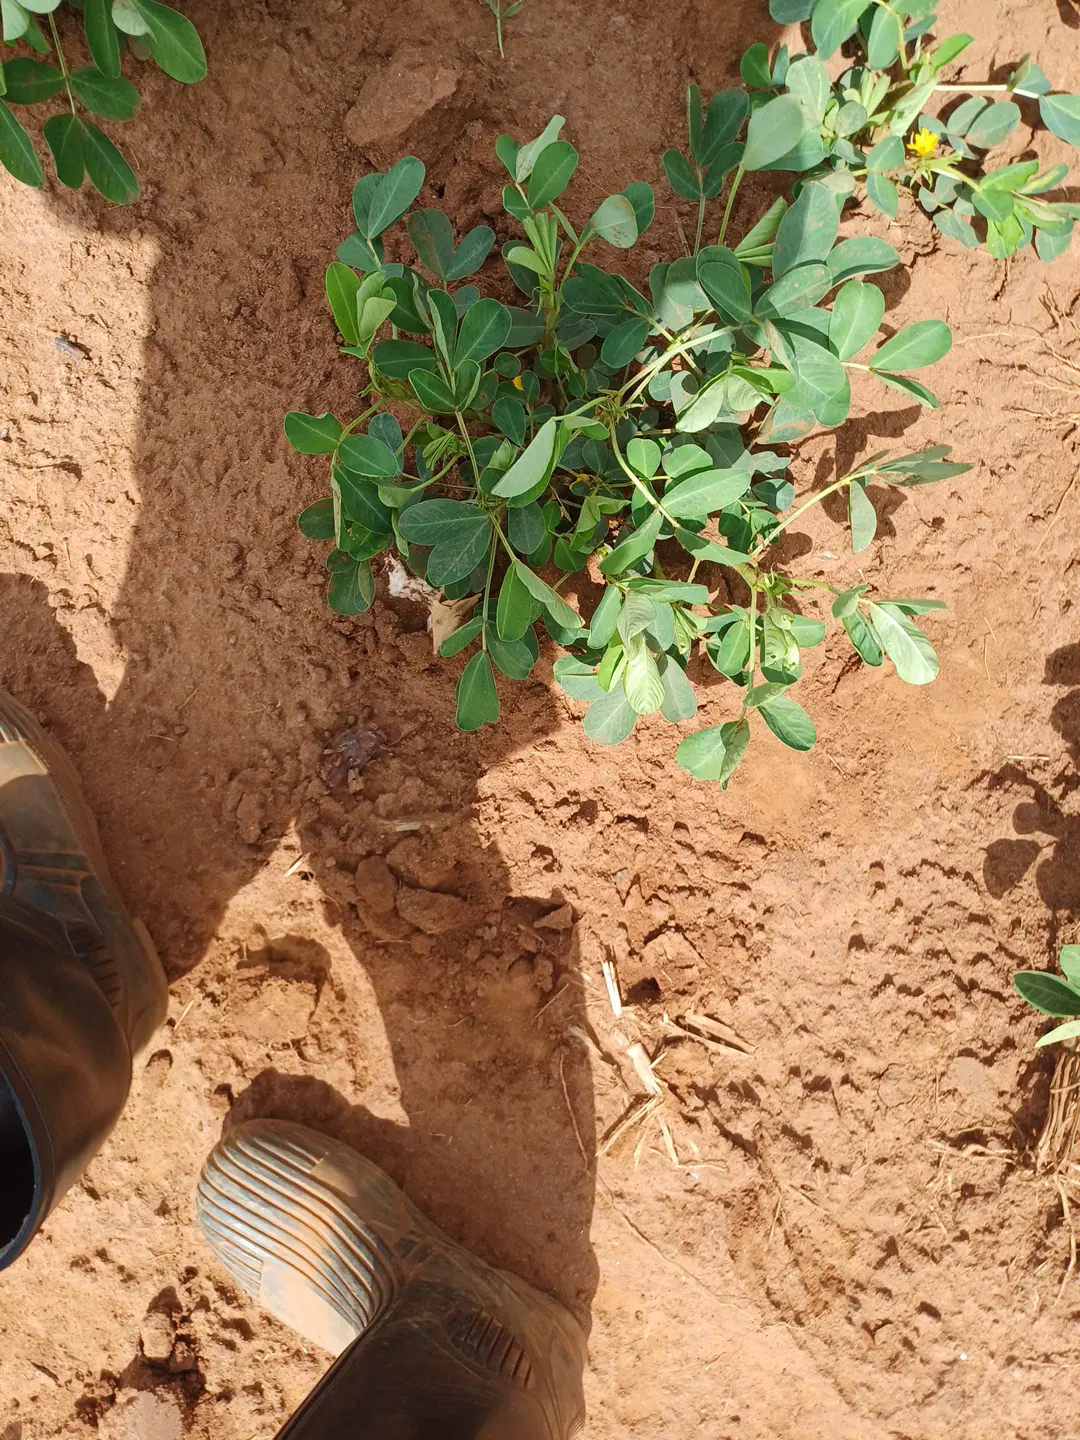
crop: groundnut
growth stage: flowering
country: Kenya
